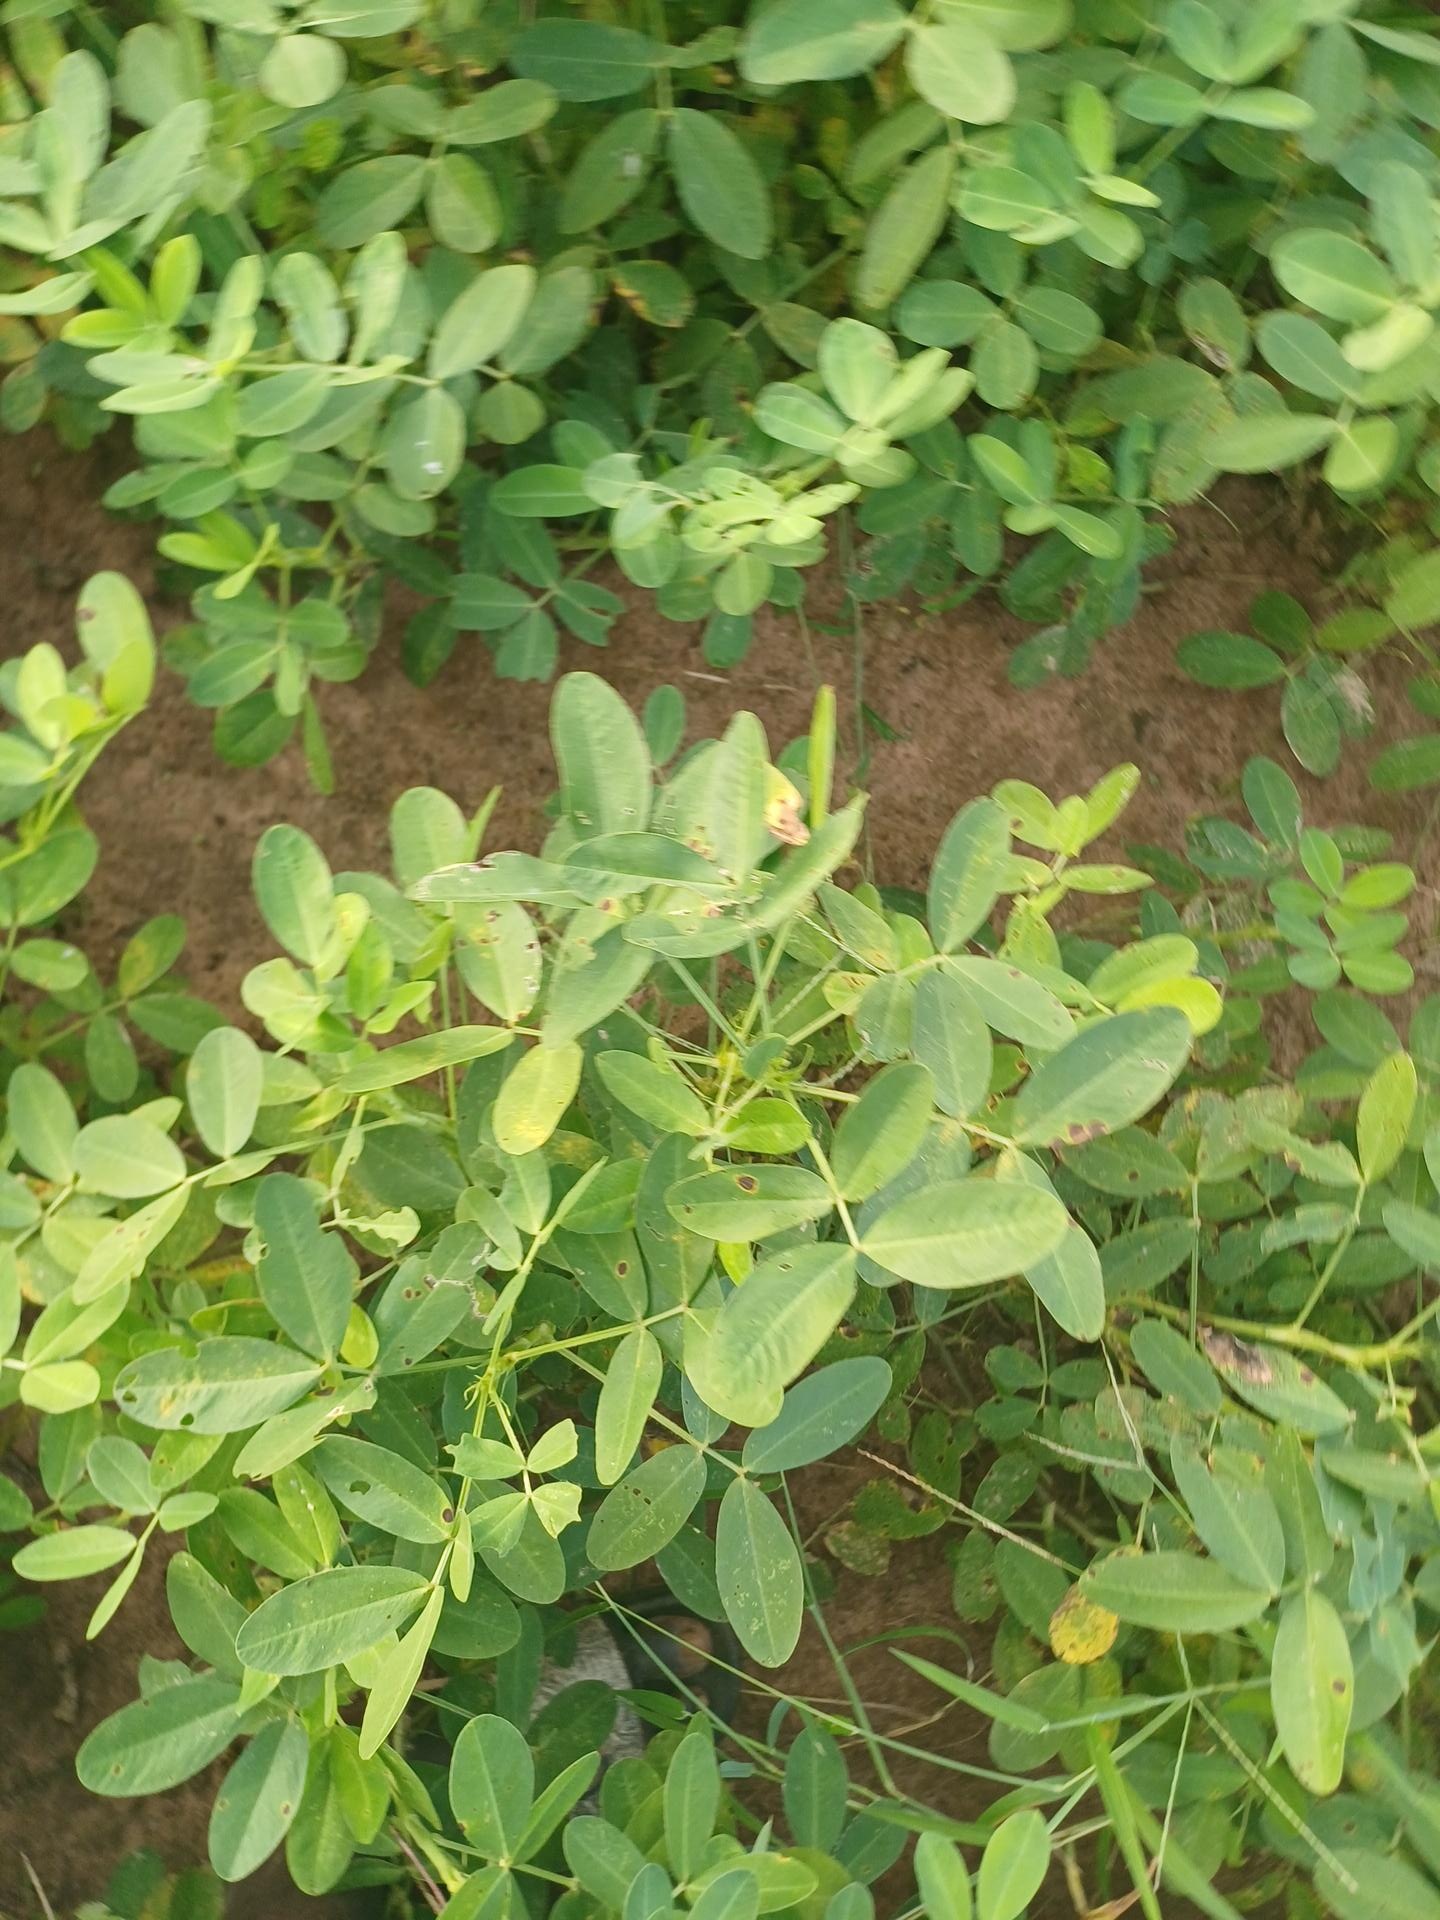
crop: groundnut
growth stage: flowering
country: Senegal
